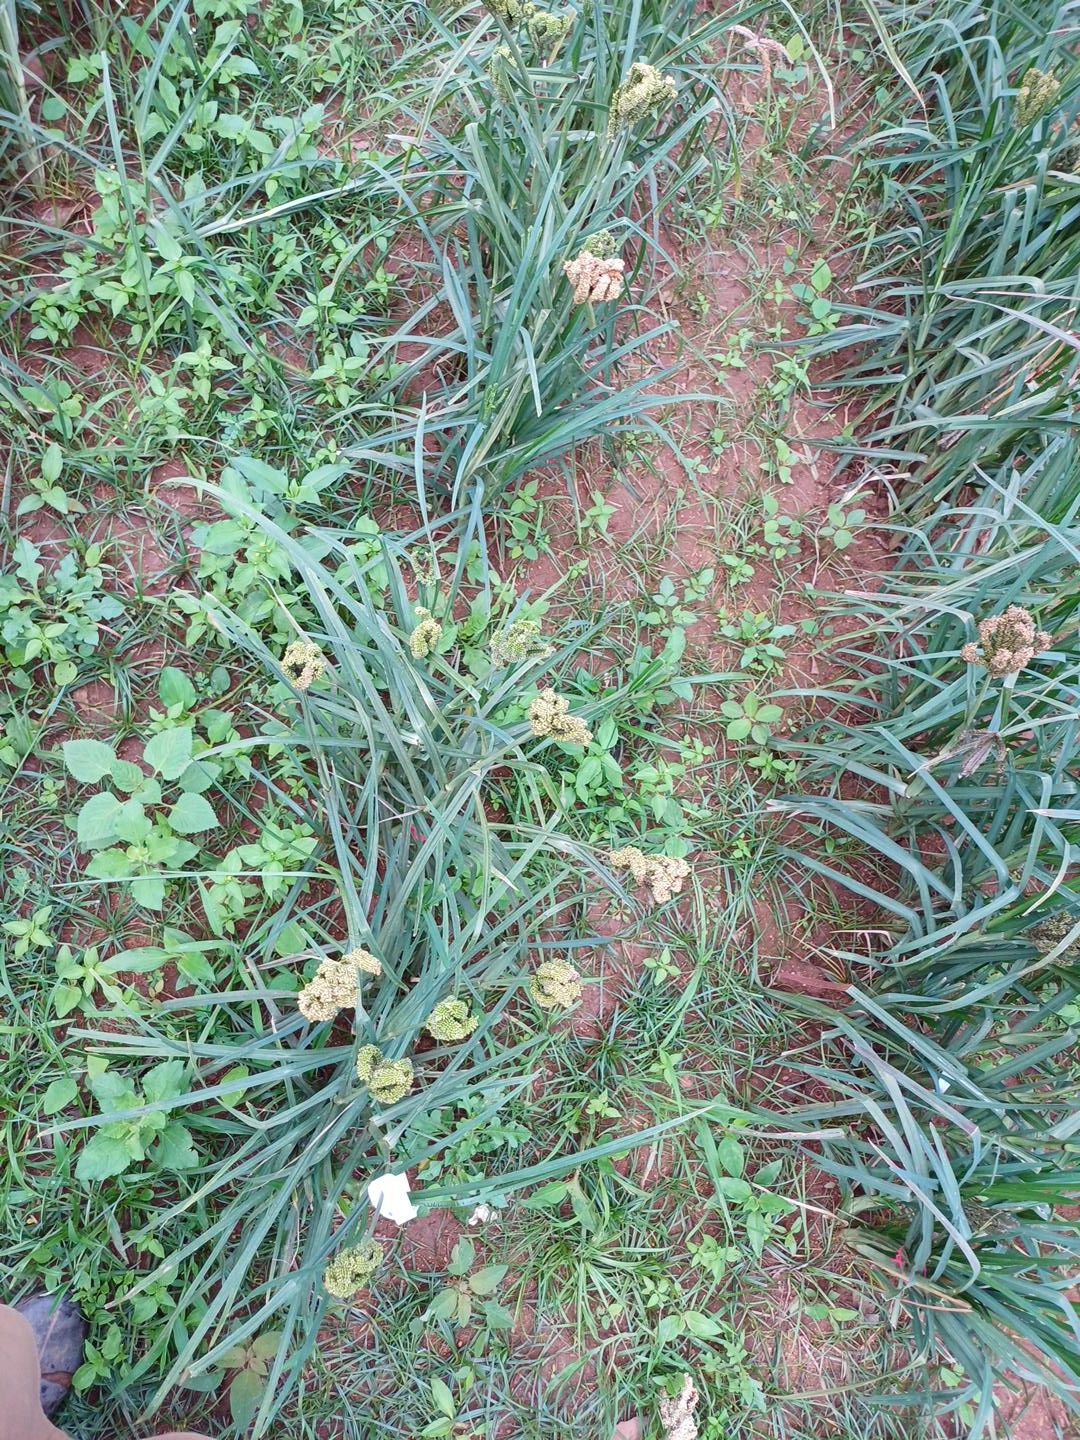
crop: finger millet
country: Kenya
